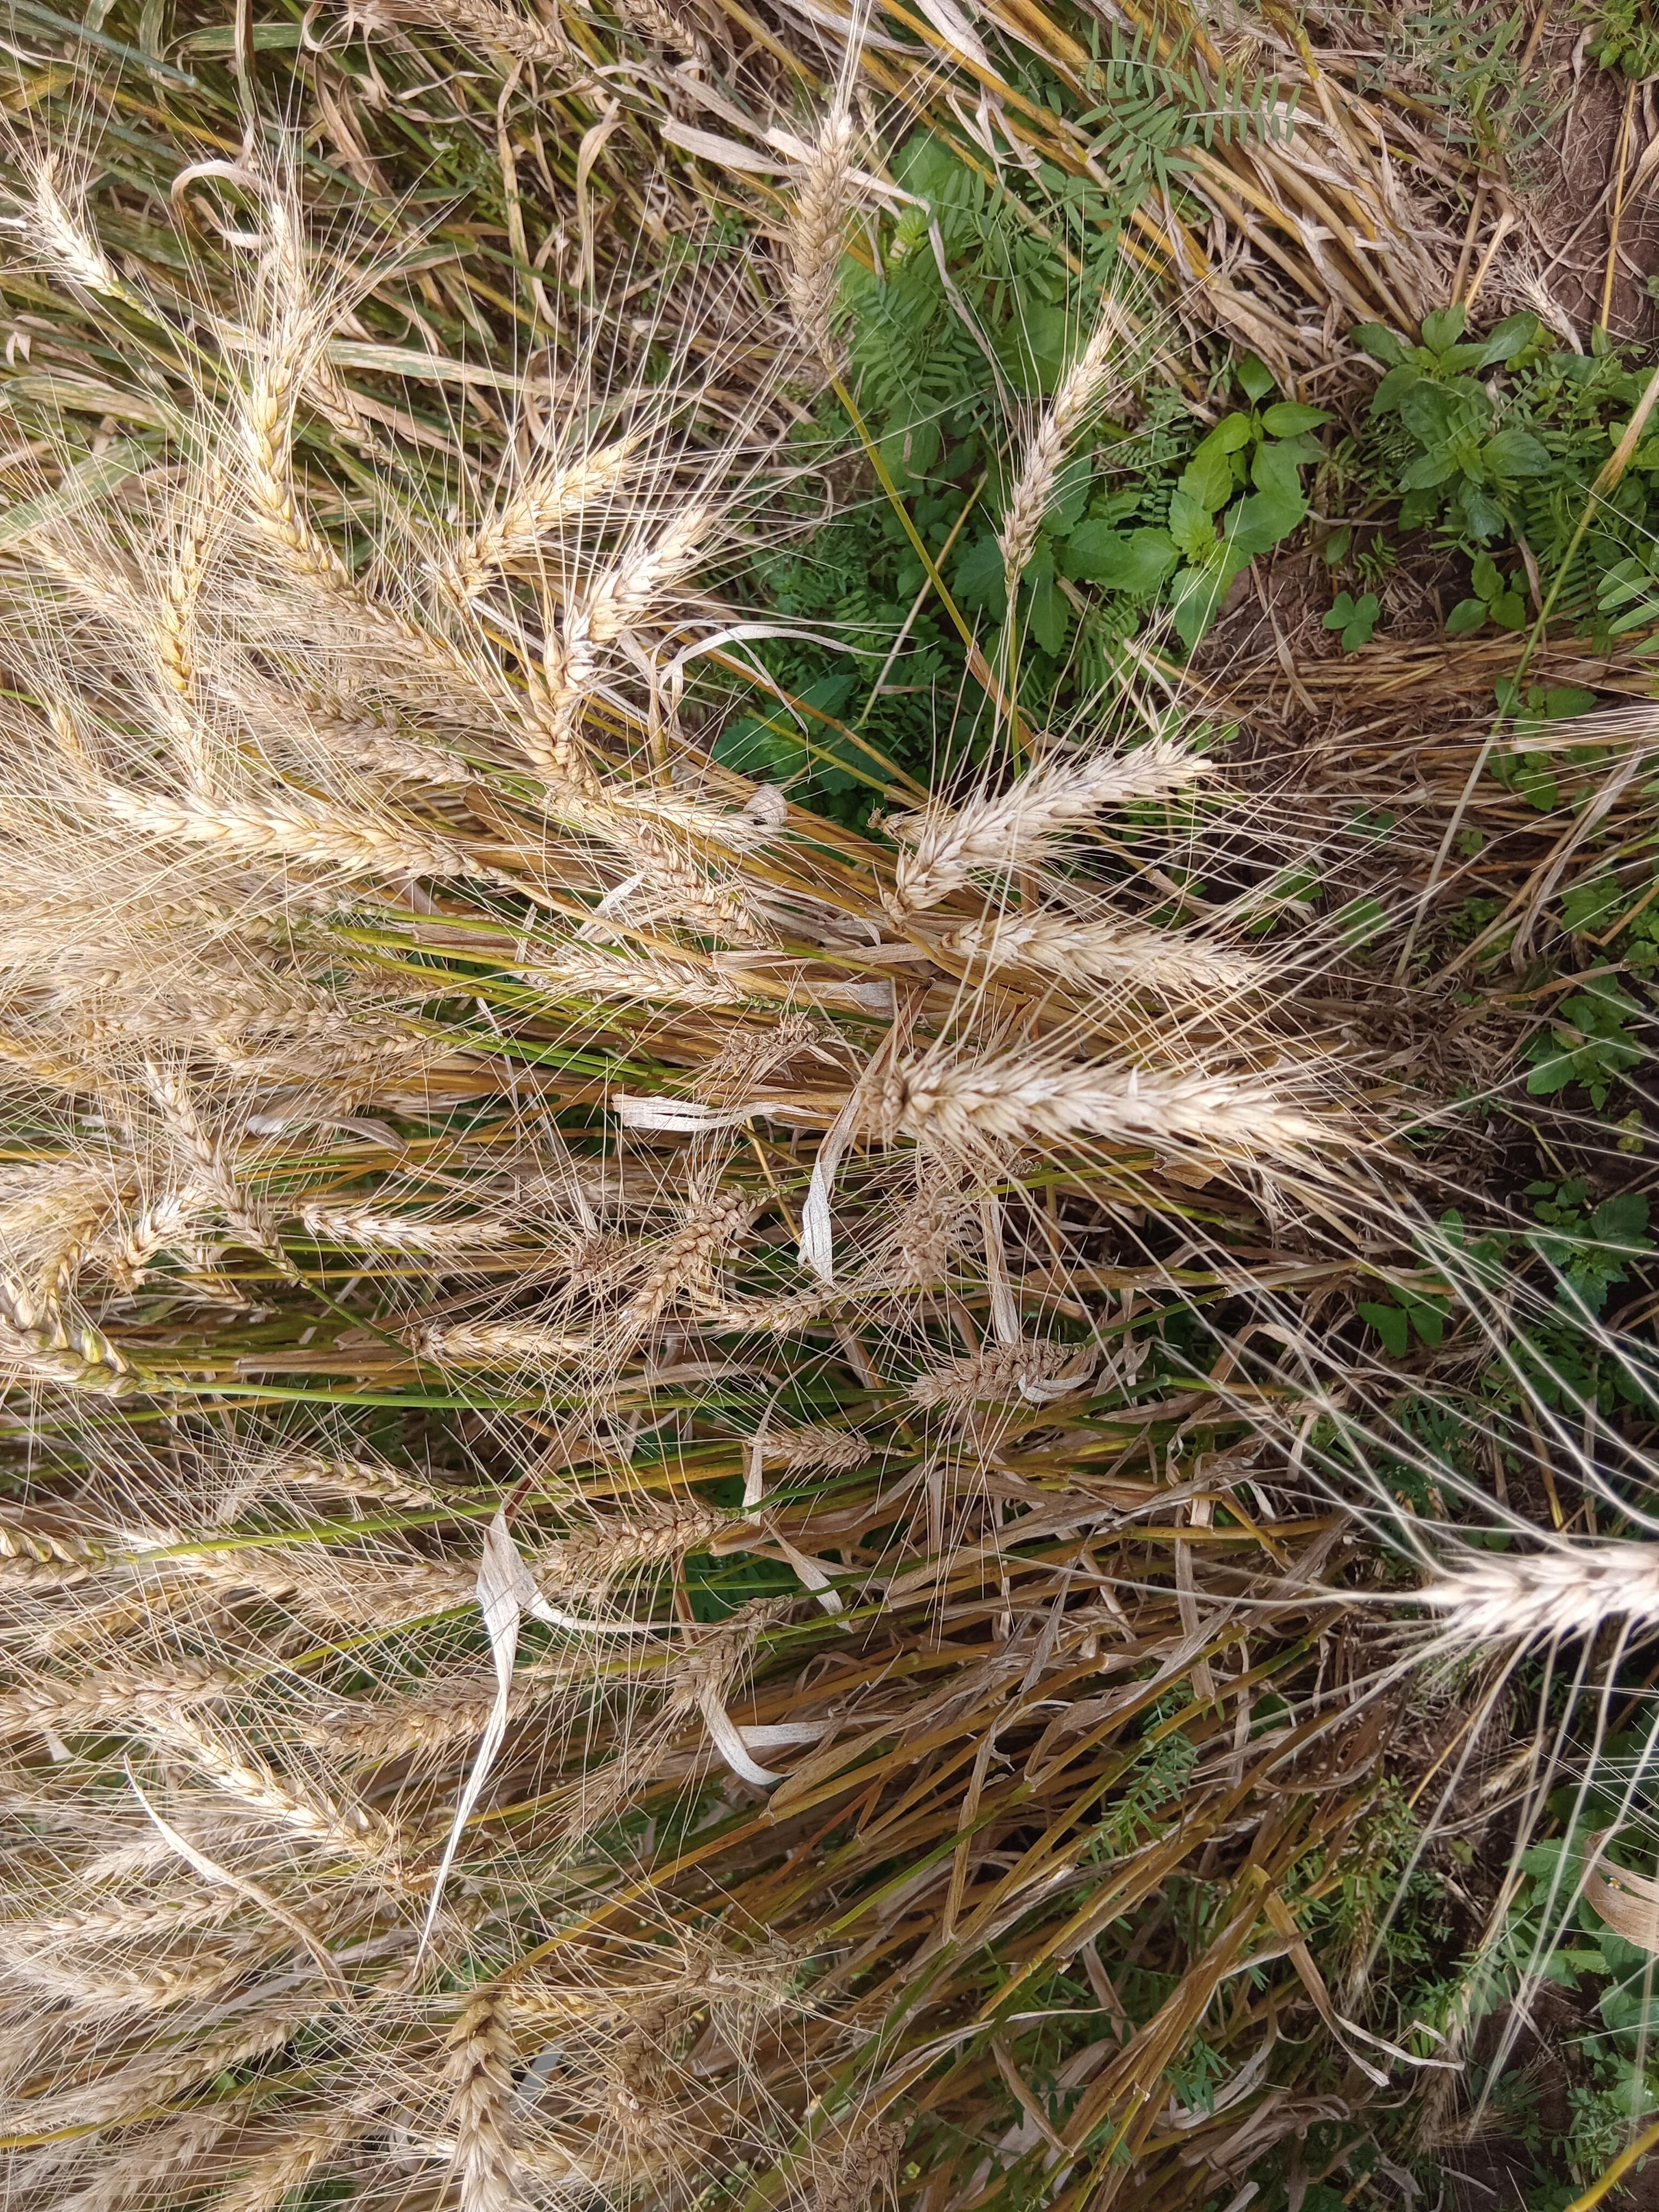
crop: wheat
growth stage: maturity
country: Kenya
